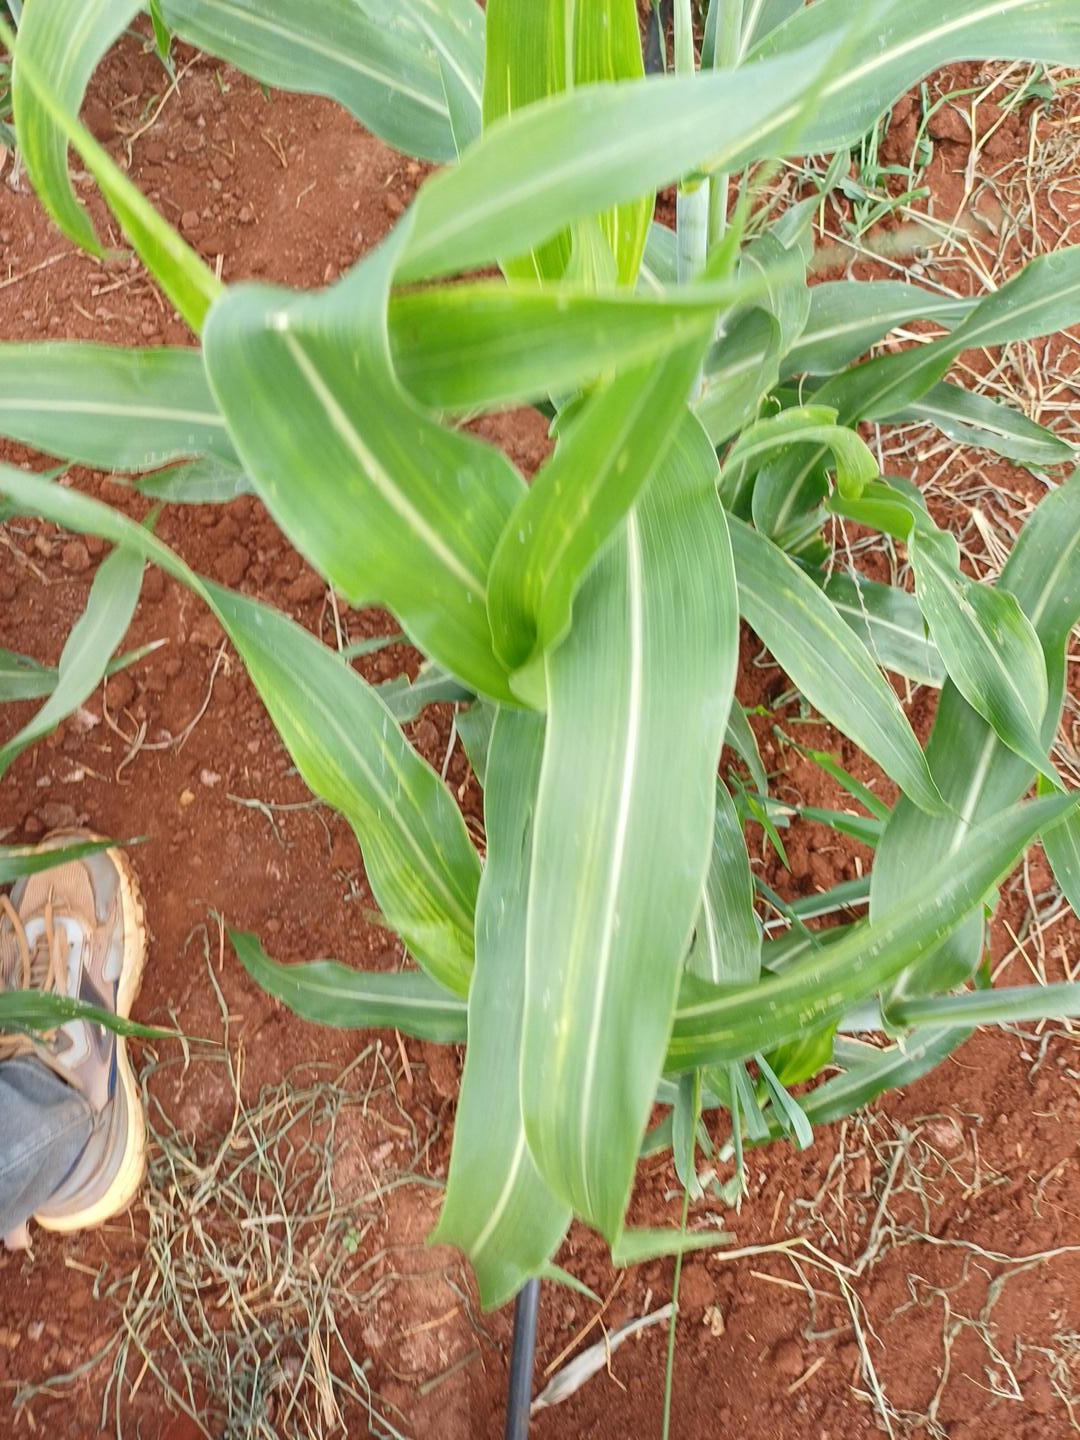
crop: sorghum
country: Kenya
